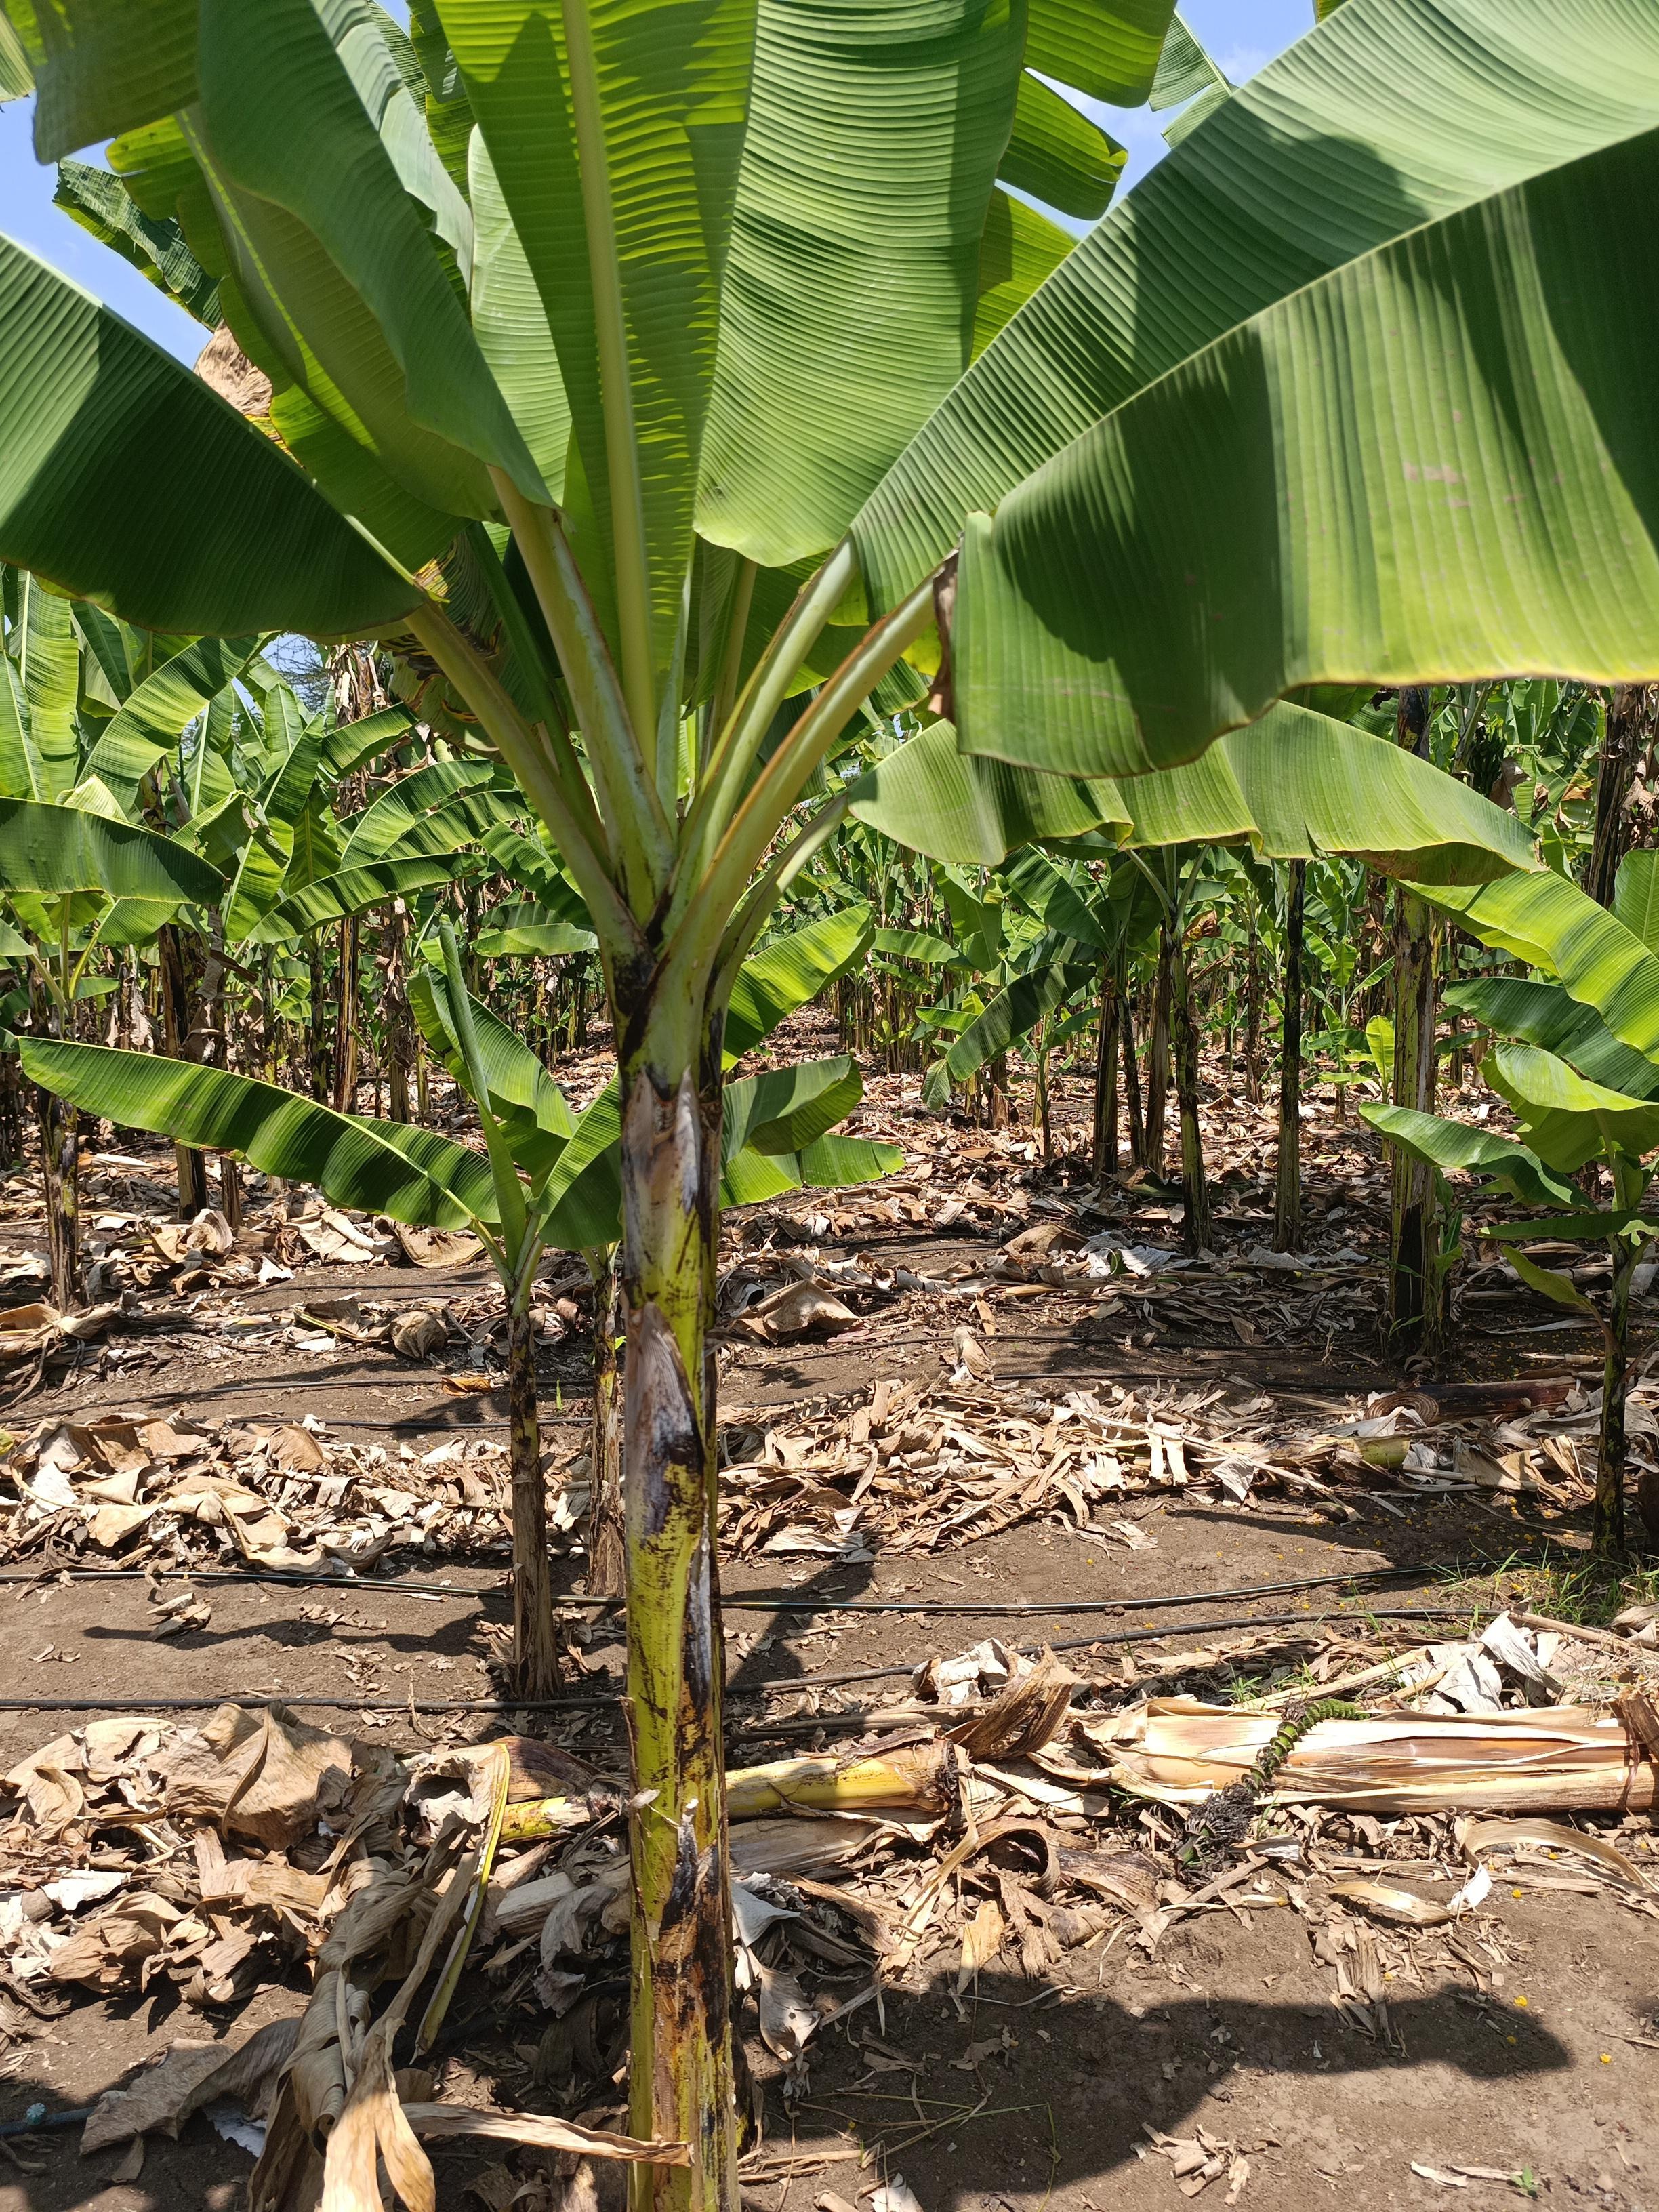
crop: banana
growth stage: vegetative
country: Tanzania
